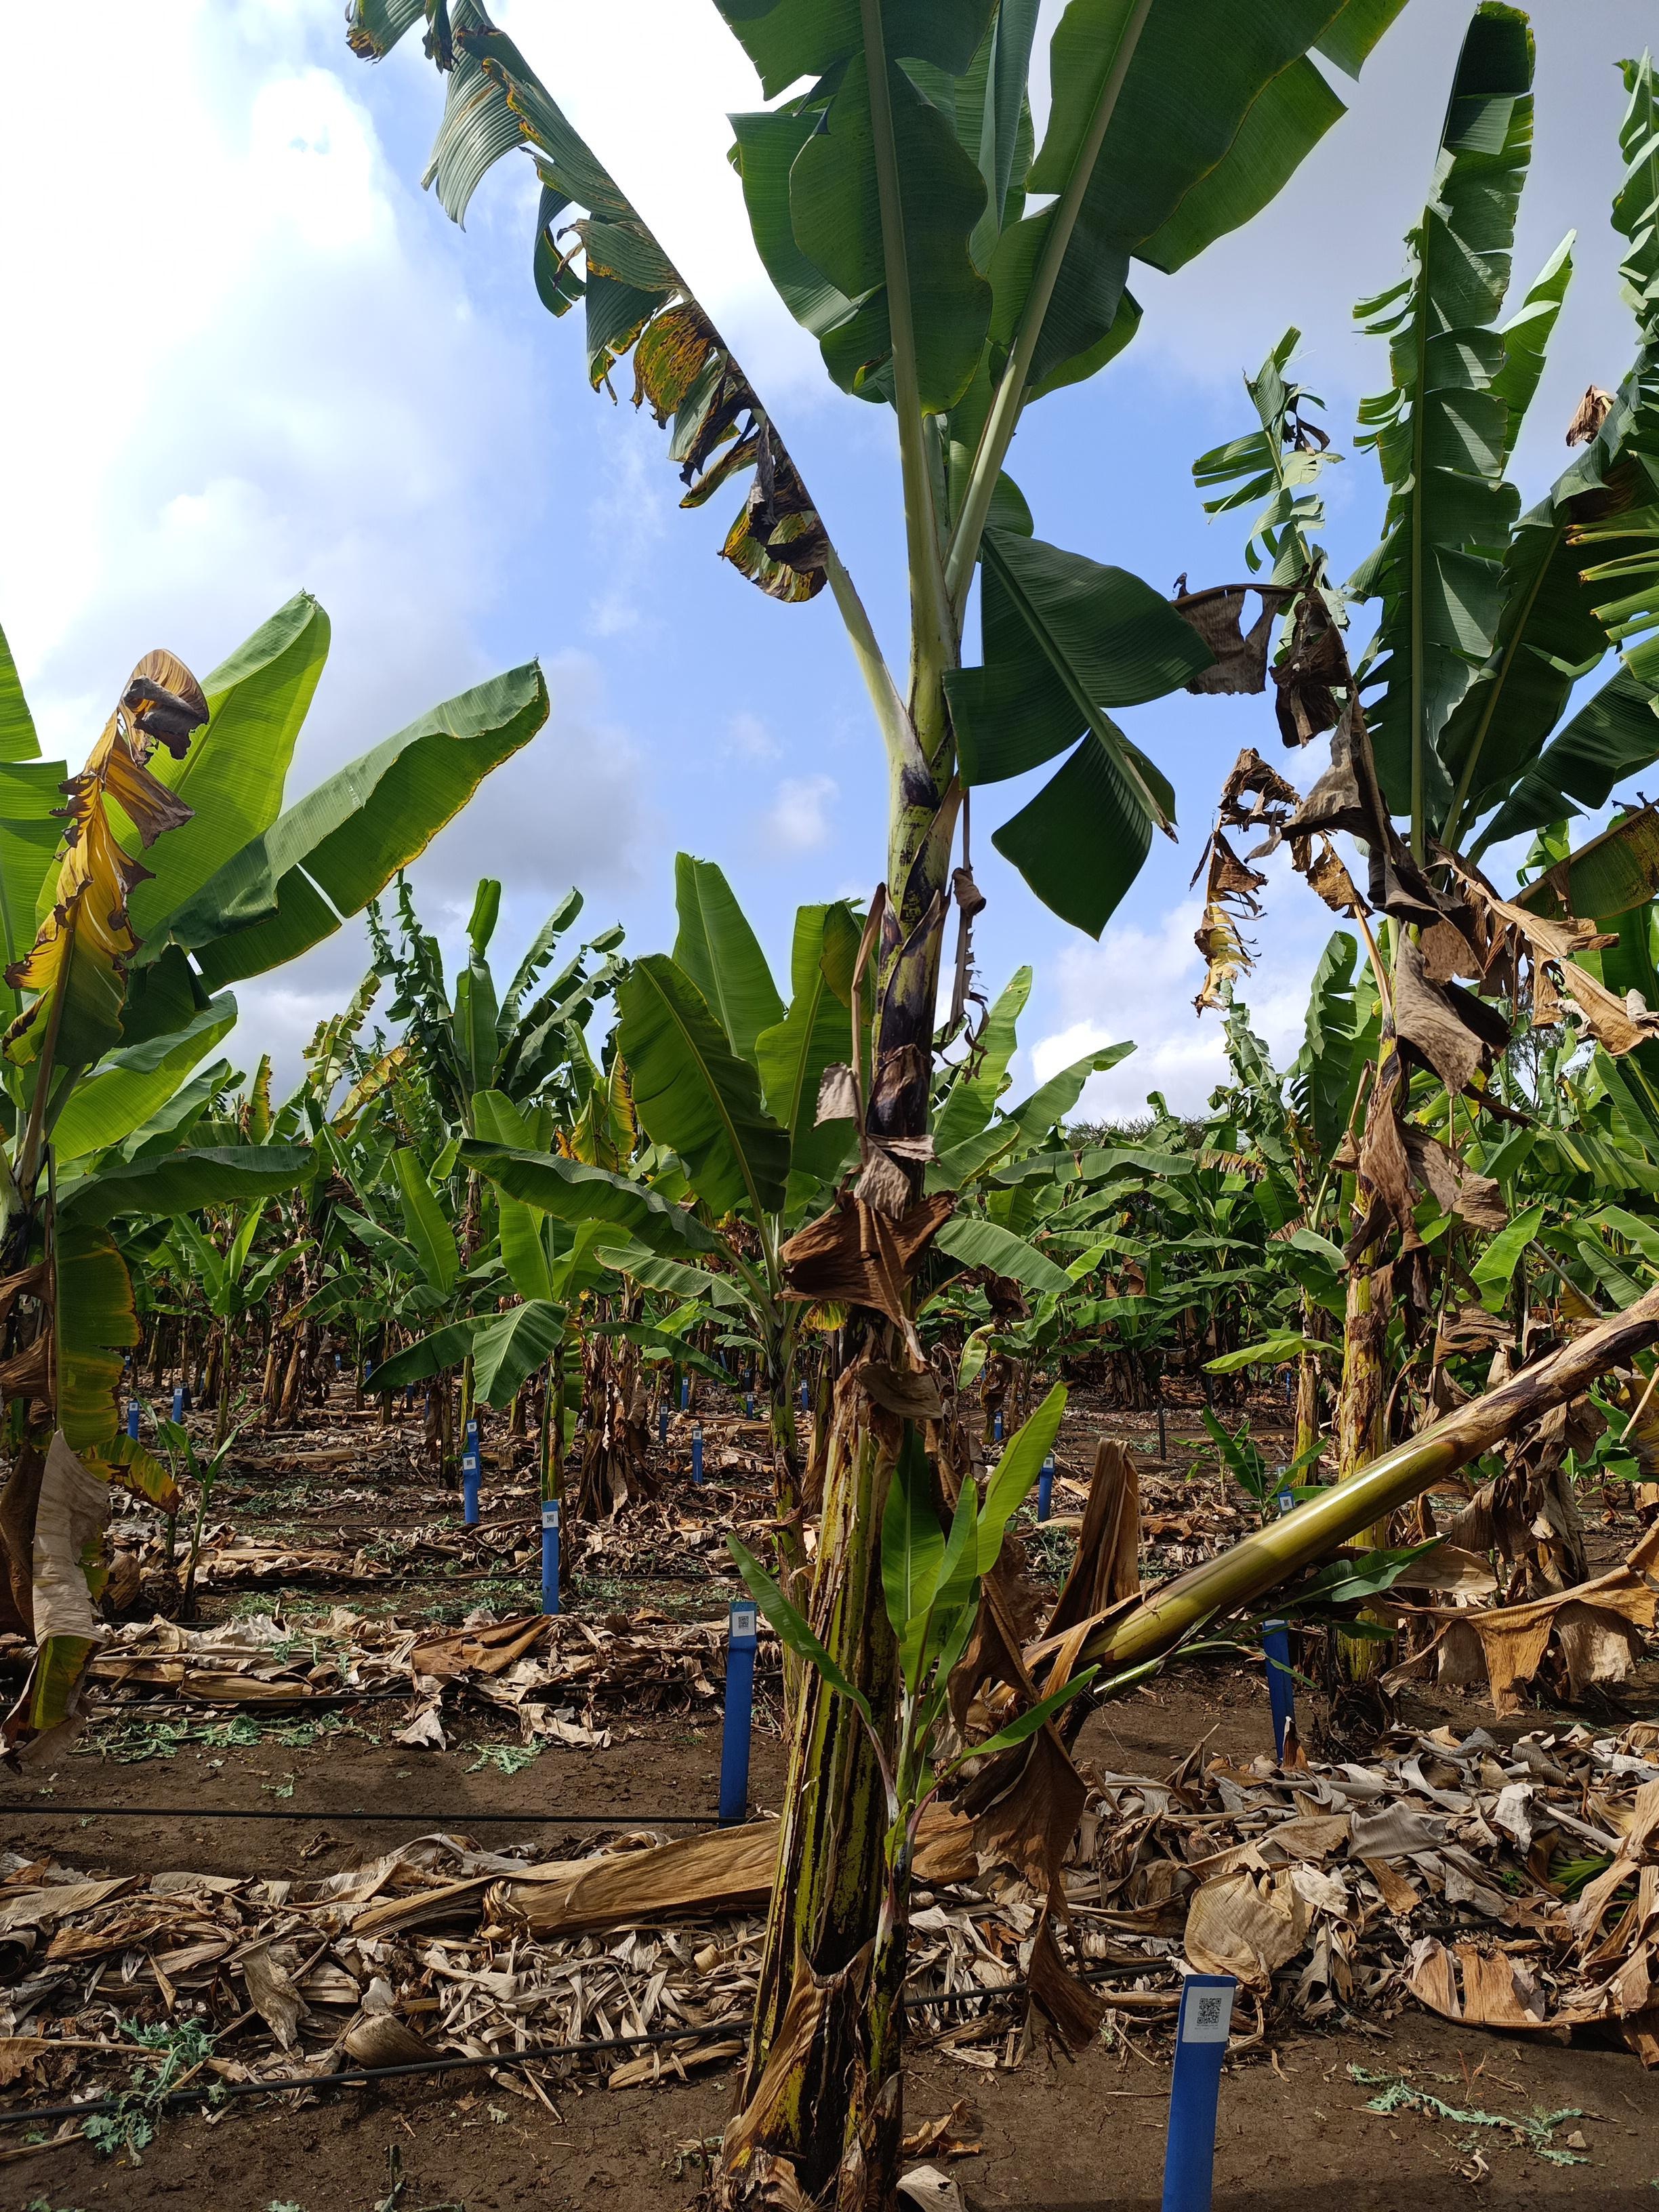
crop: banana
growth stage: vegetative
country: Tanzania
